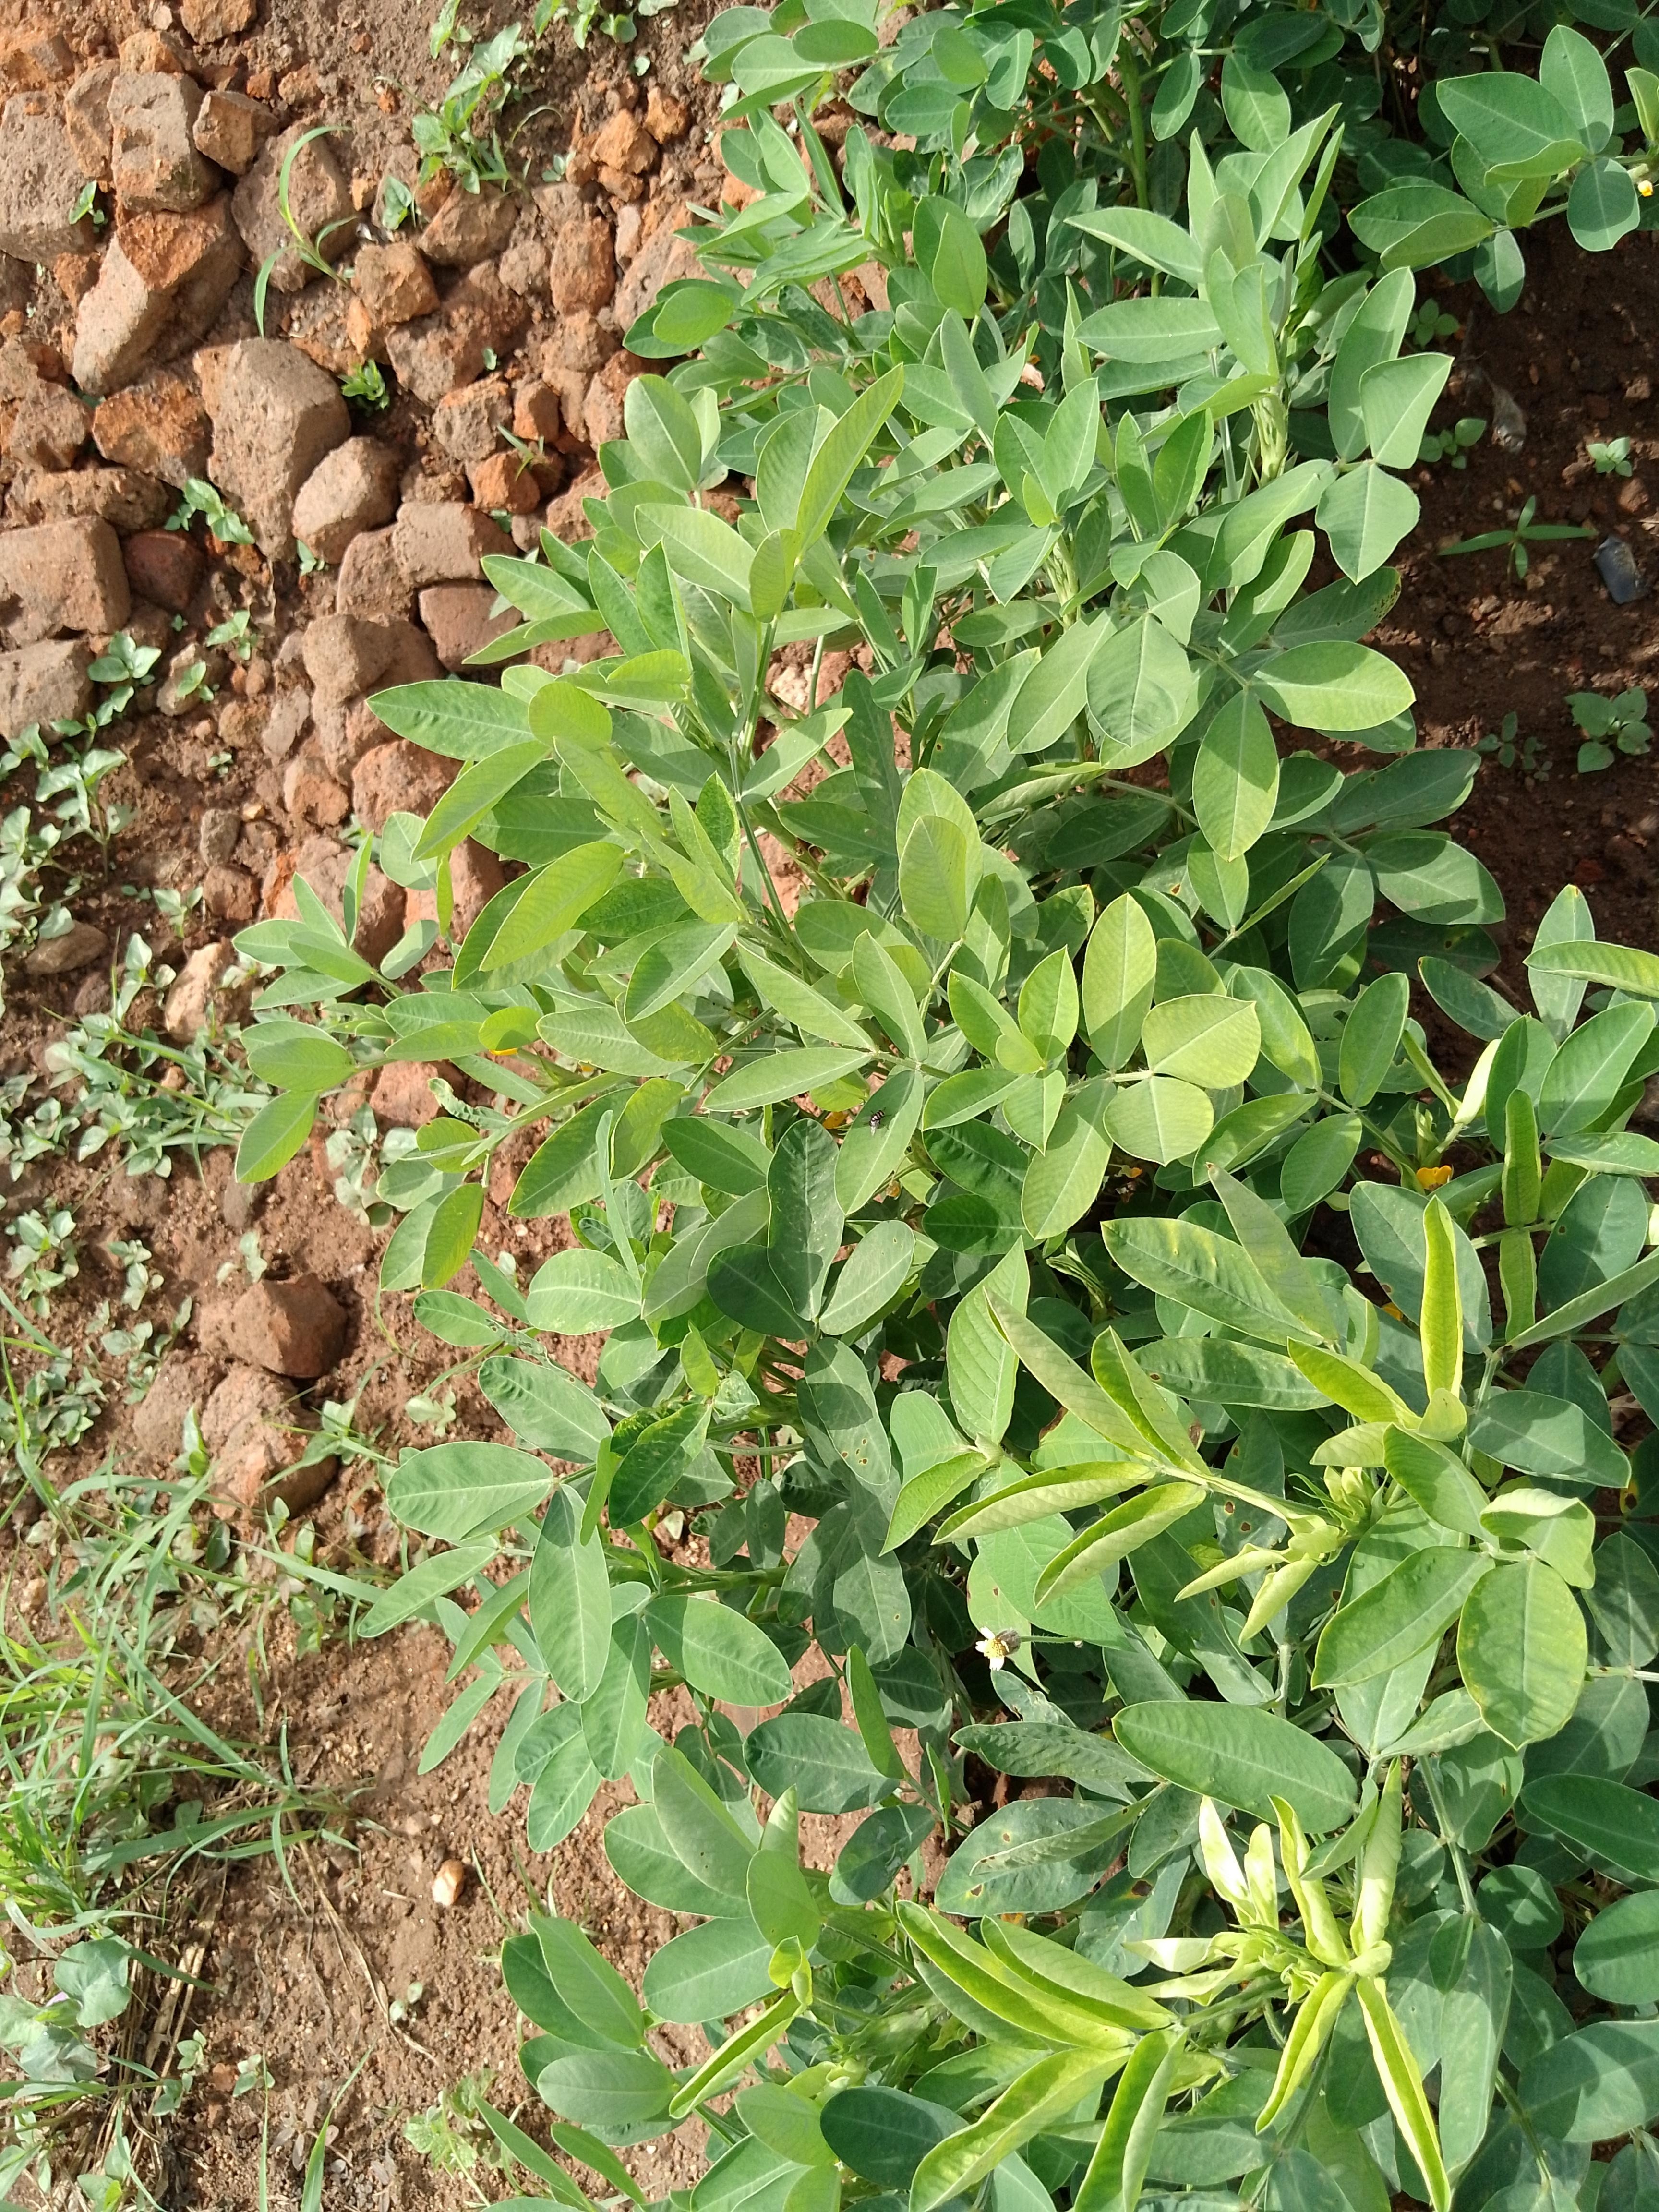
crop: groundnut
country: Malawi
